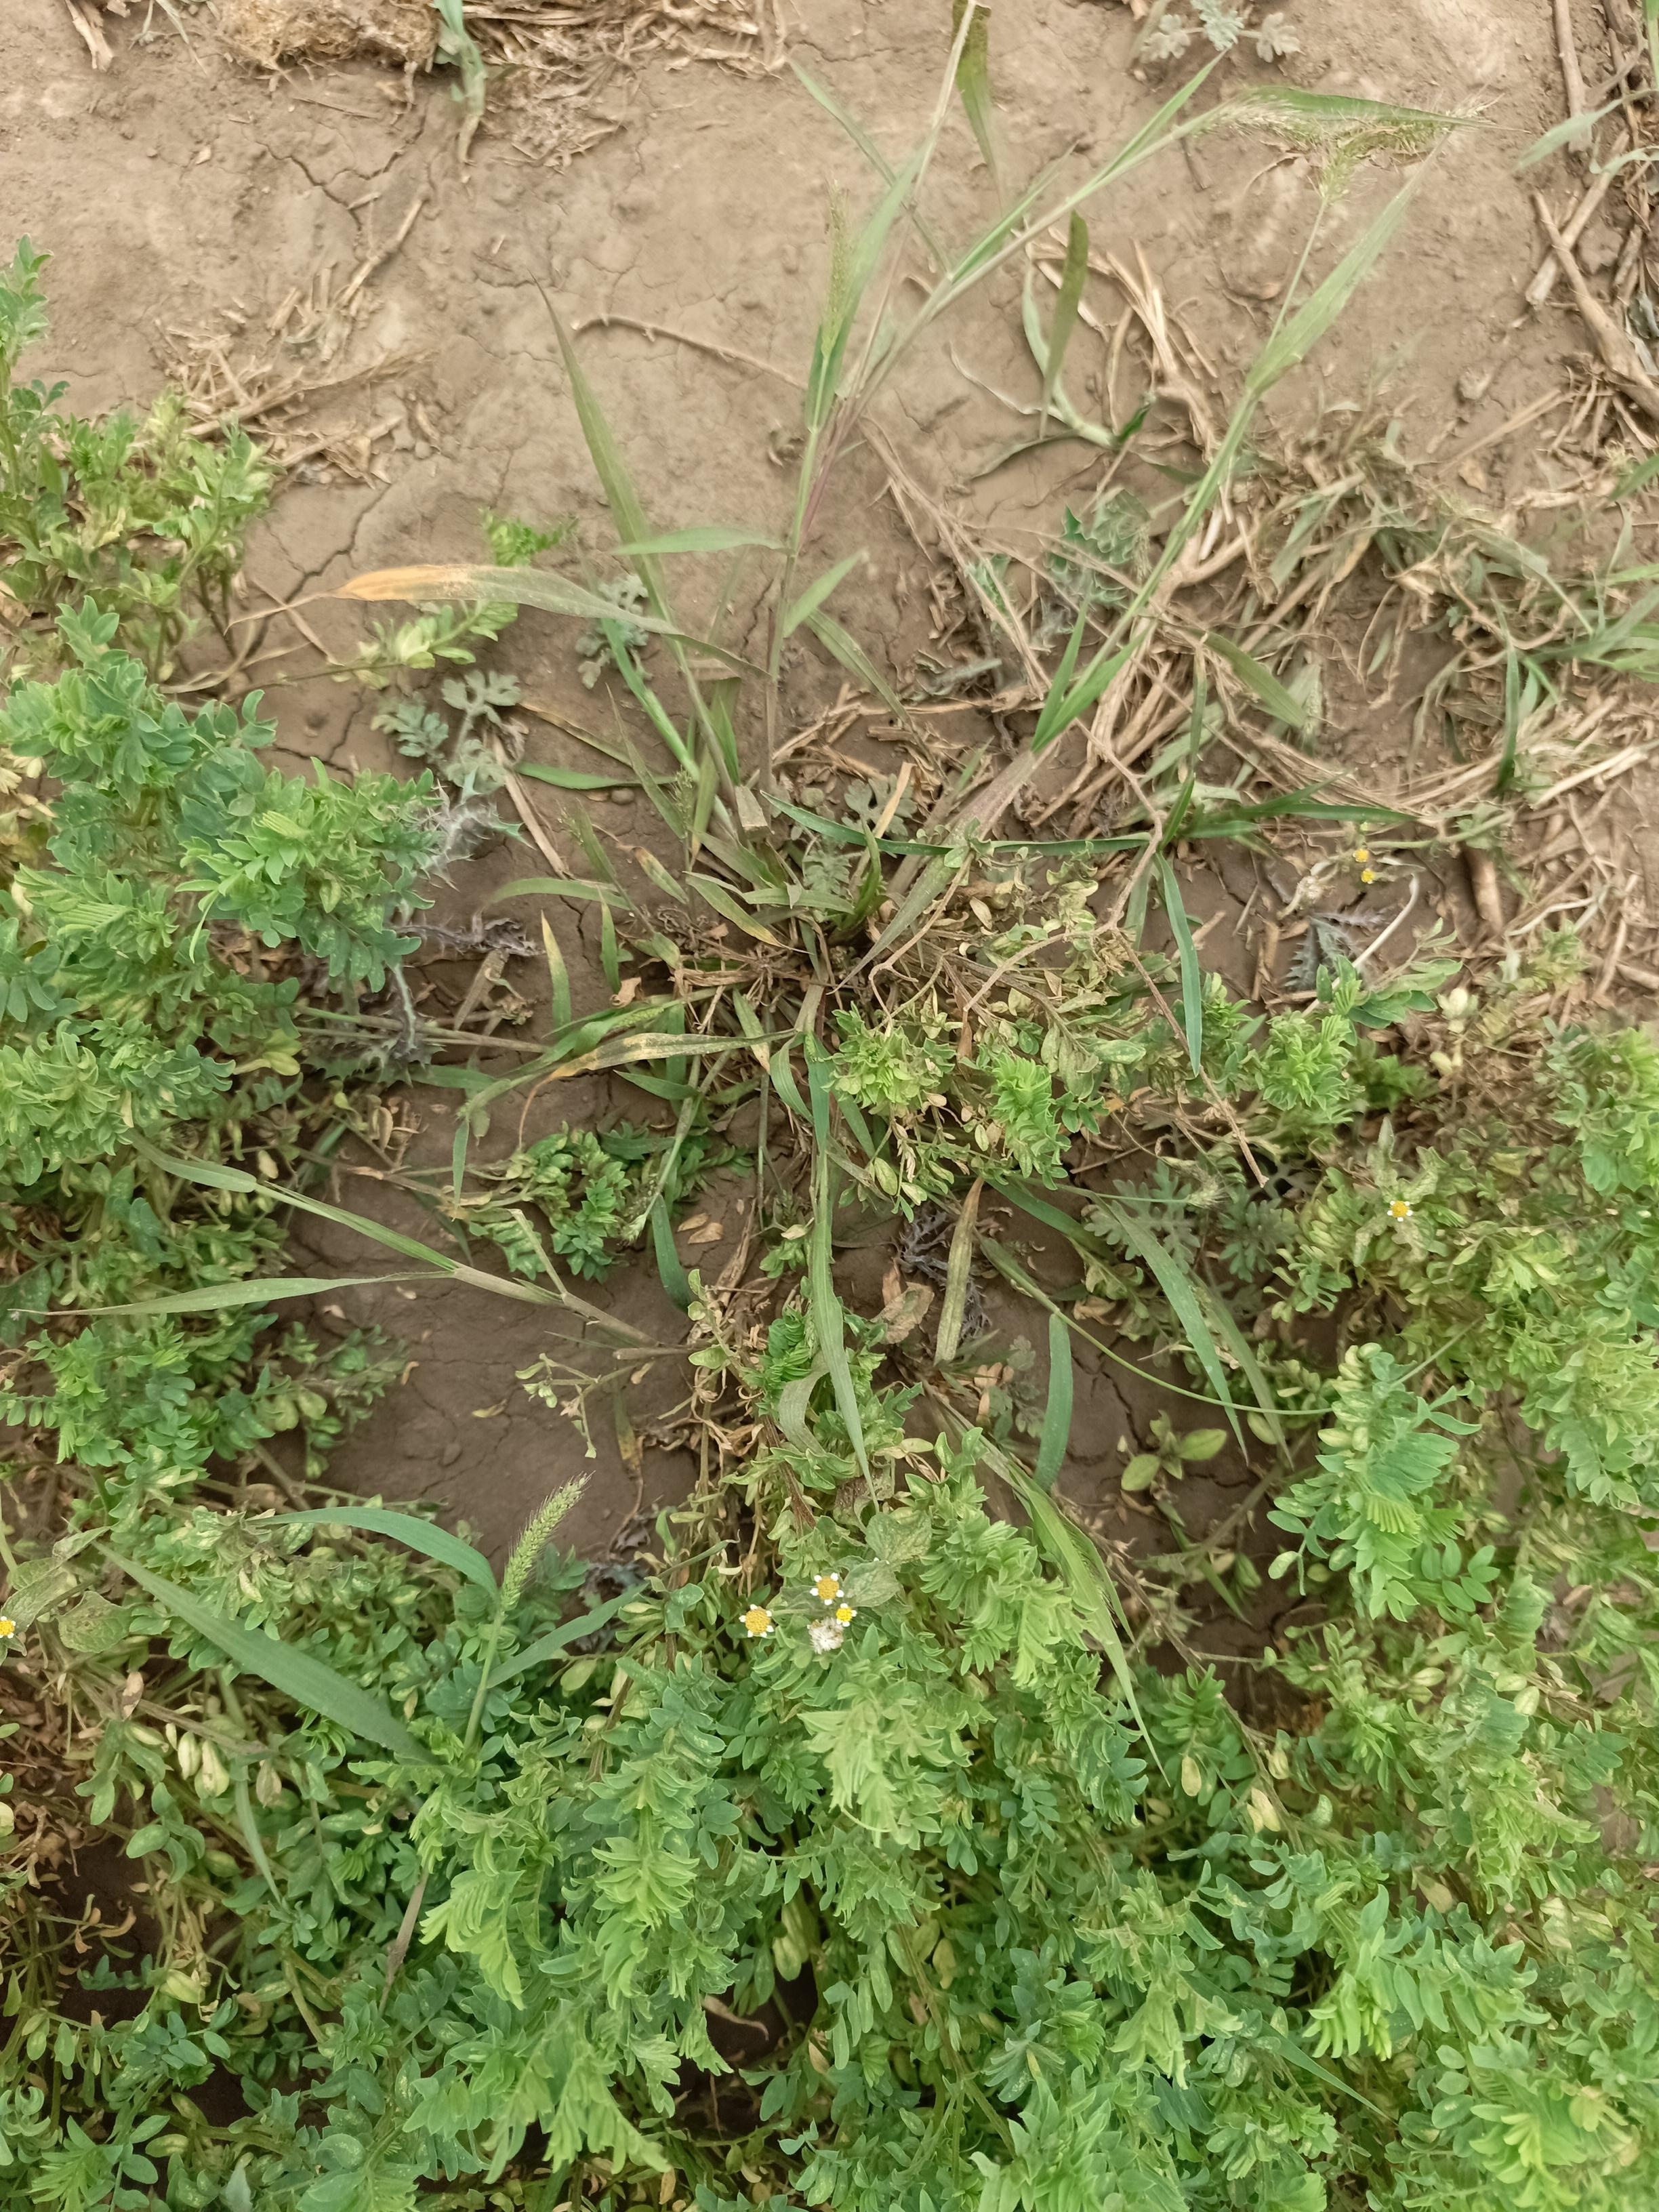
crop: lentil
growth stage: vegetative
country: Tanzania
